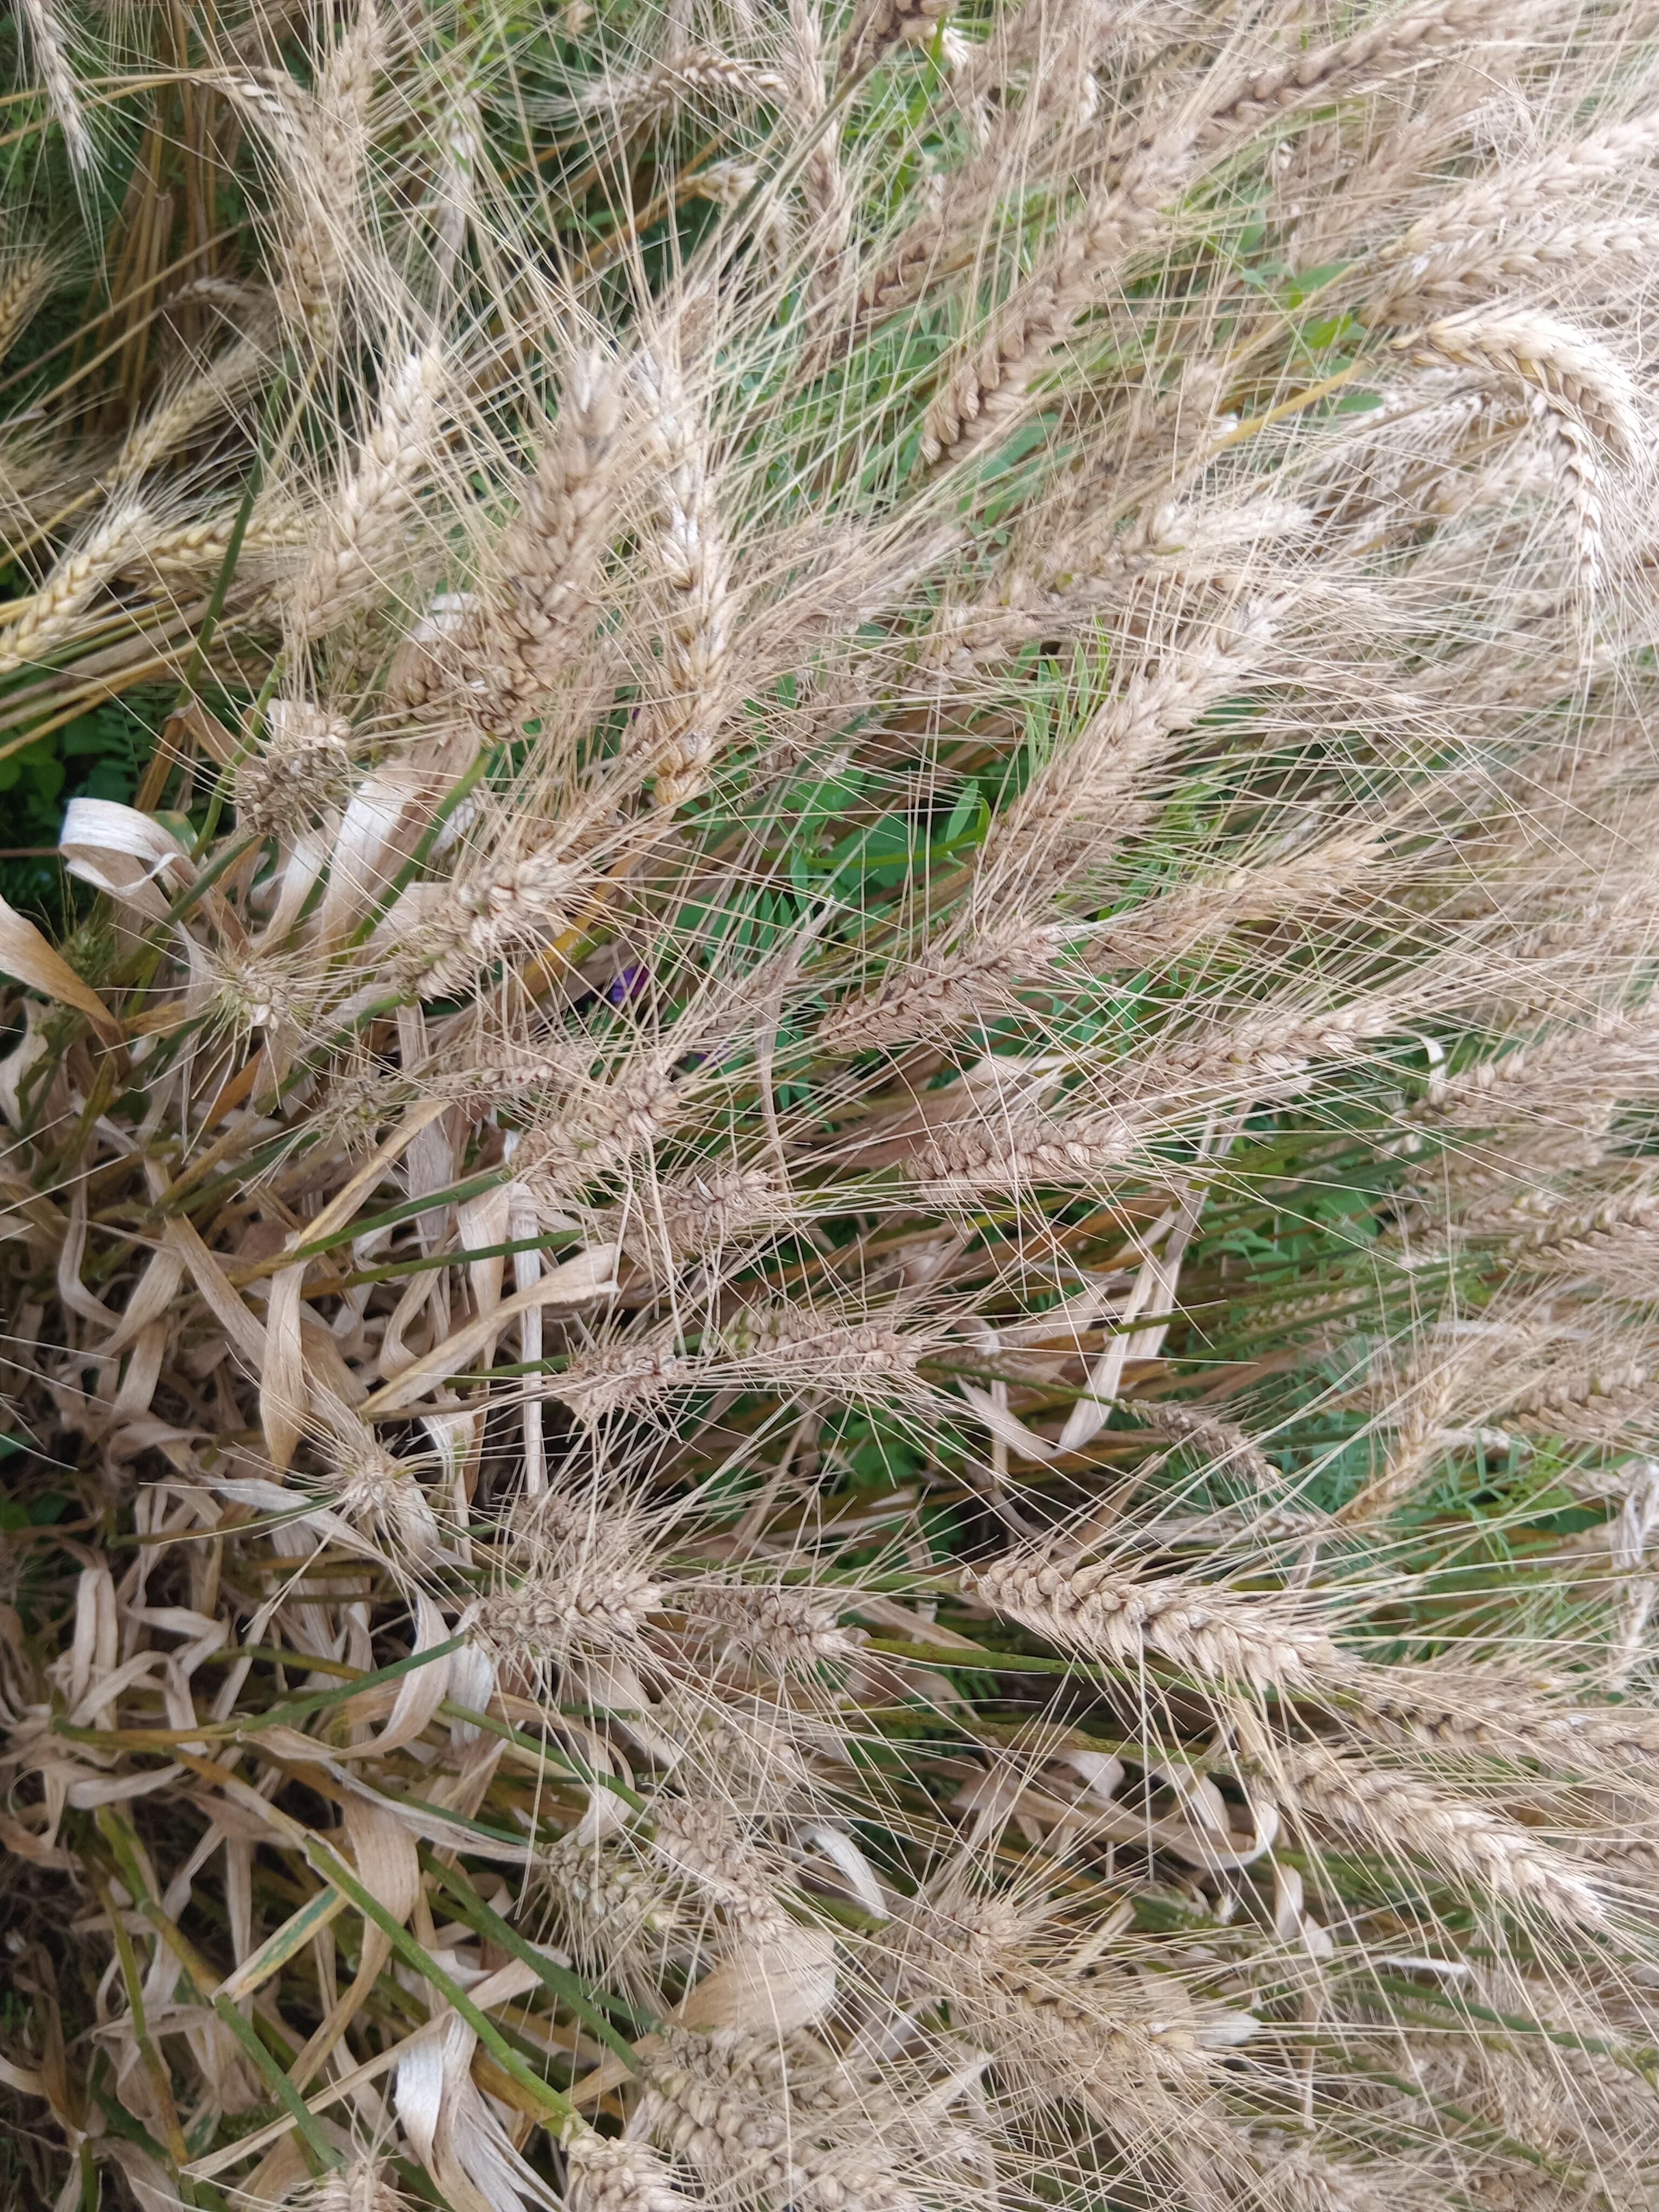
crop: wheat
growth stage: maturity
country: Kenya
